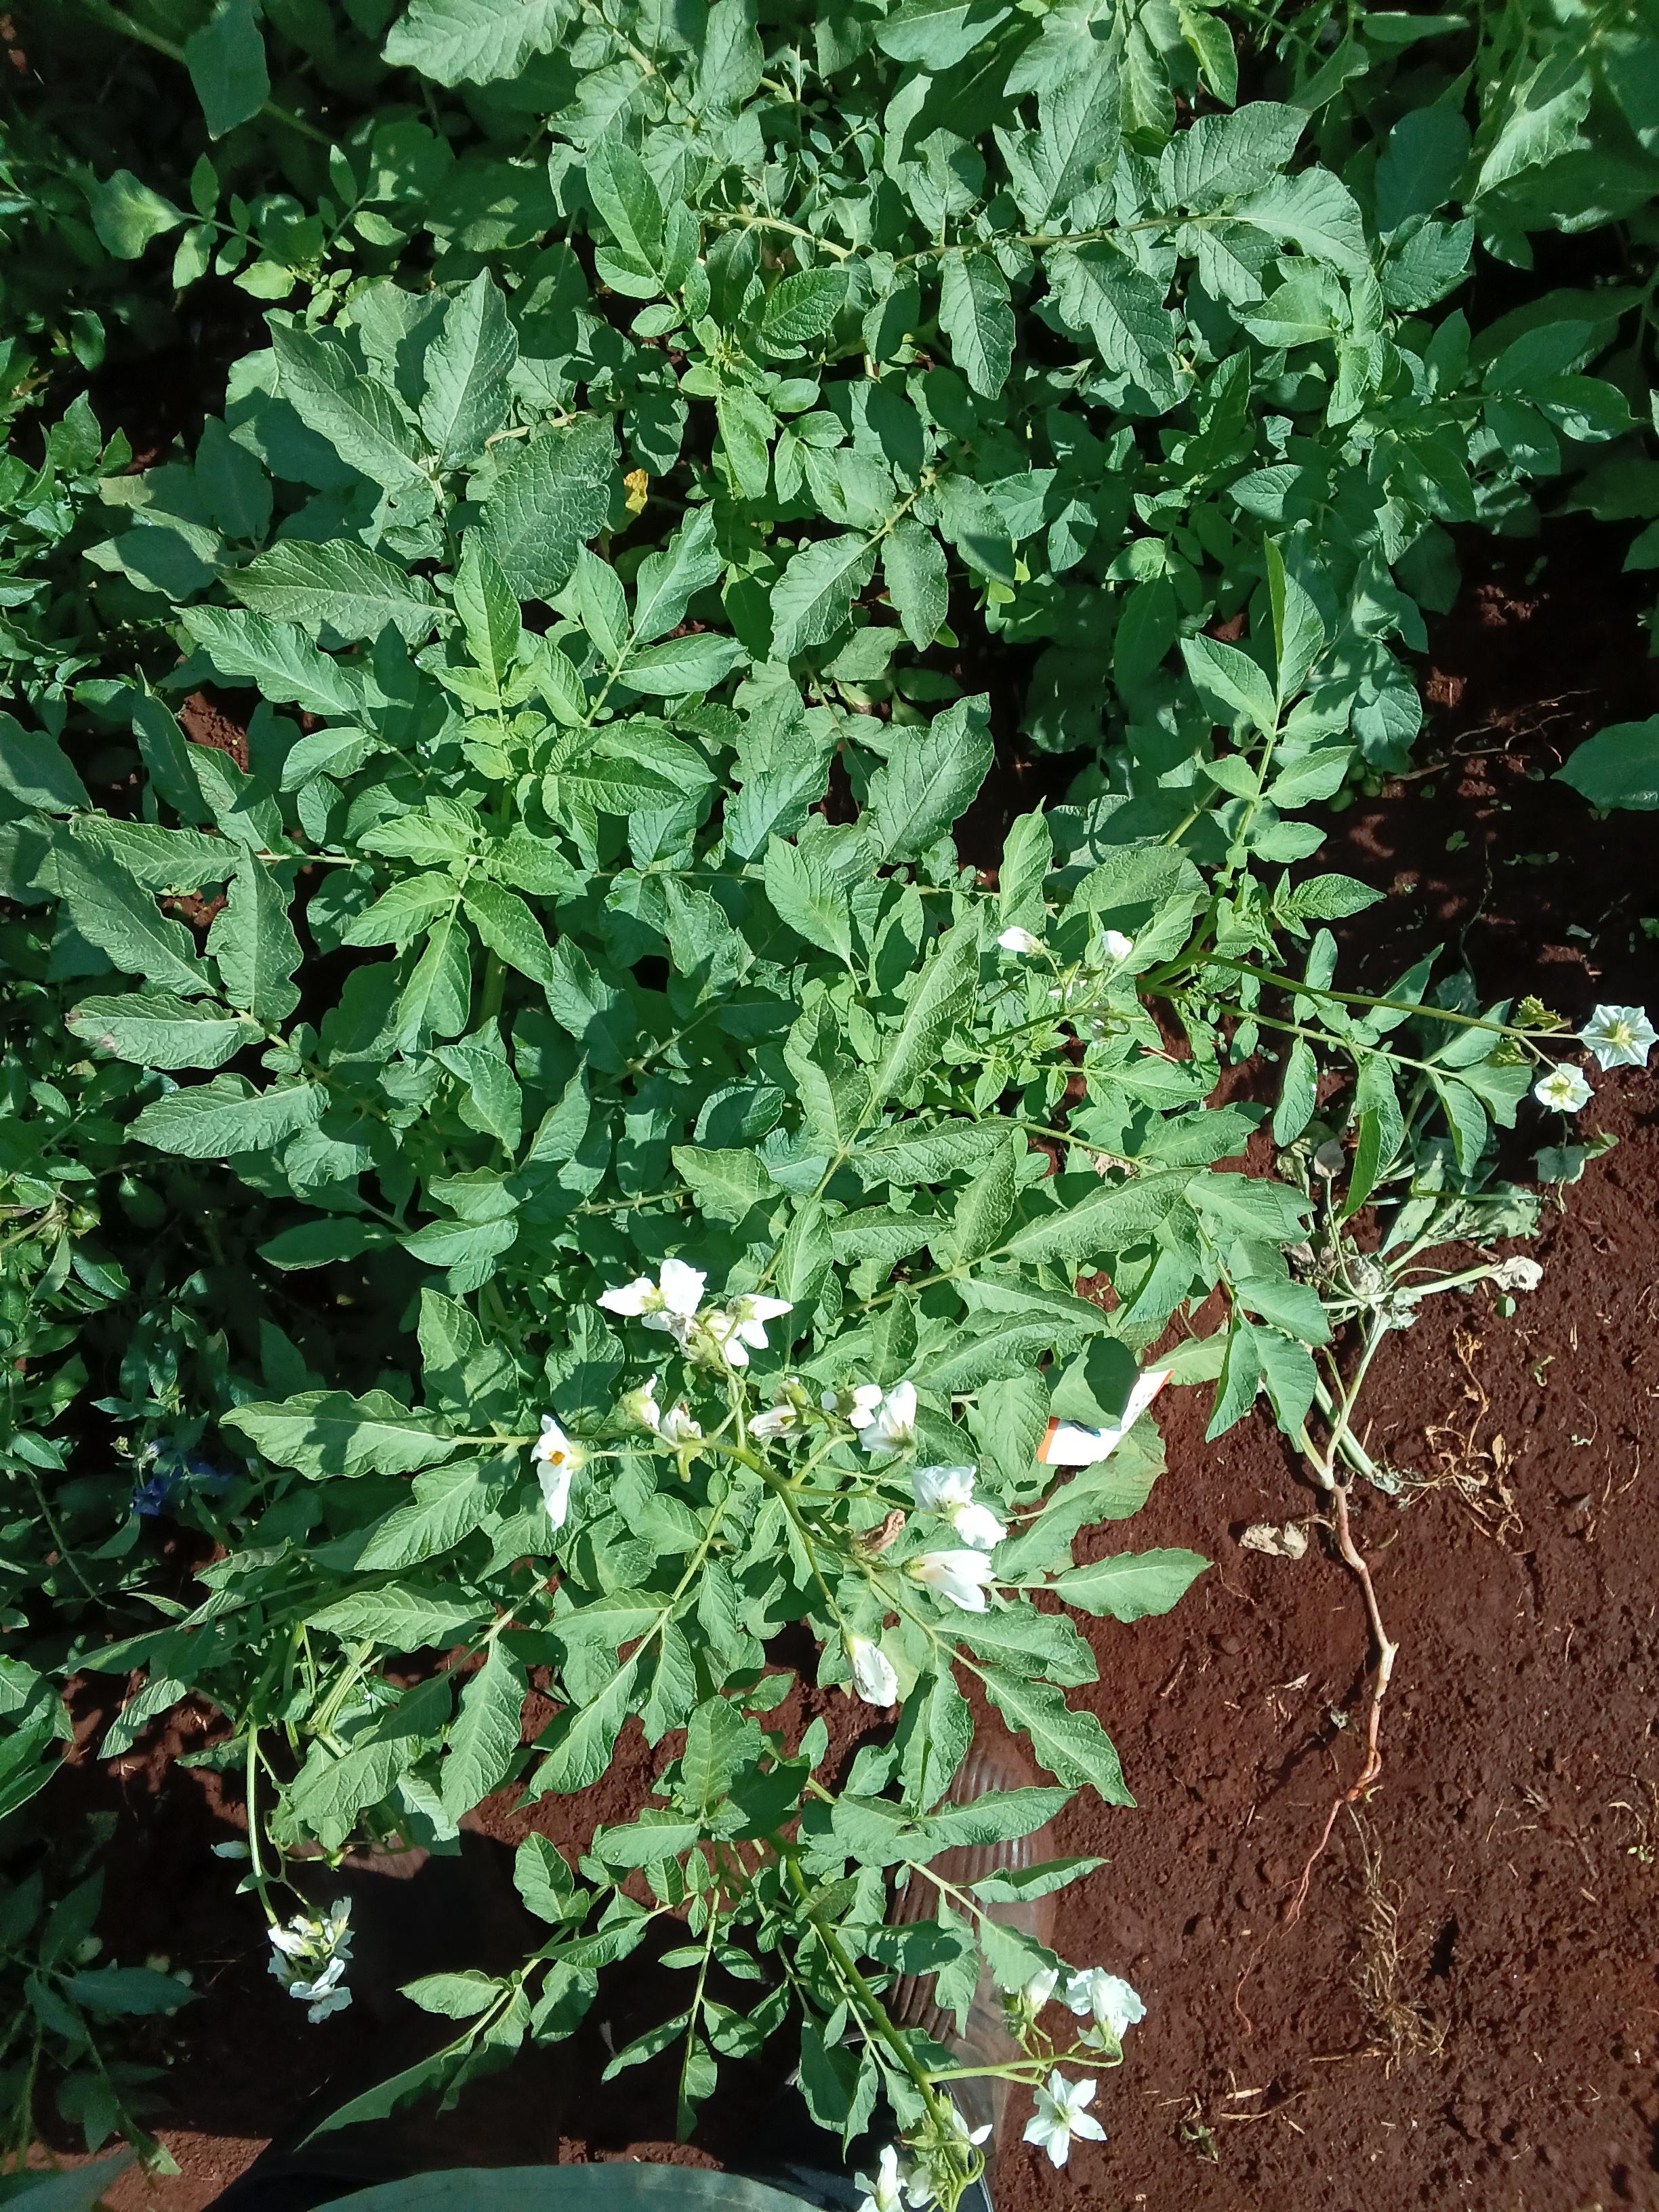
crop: potato
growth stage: flowering
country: Kenya
